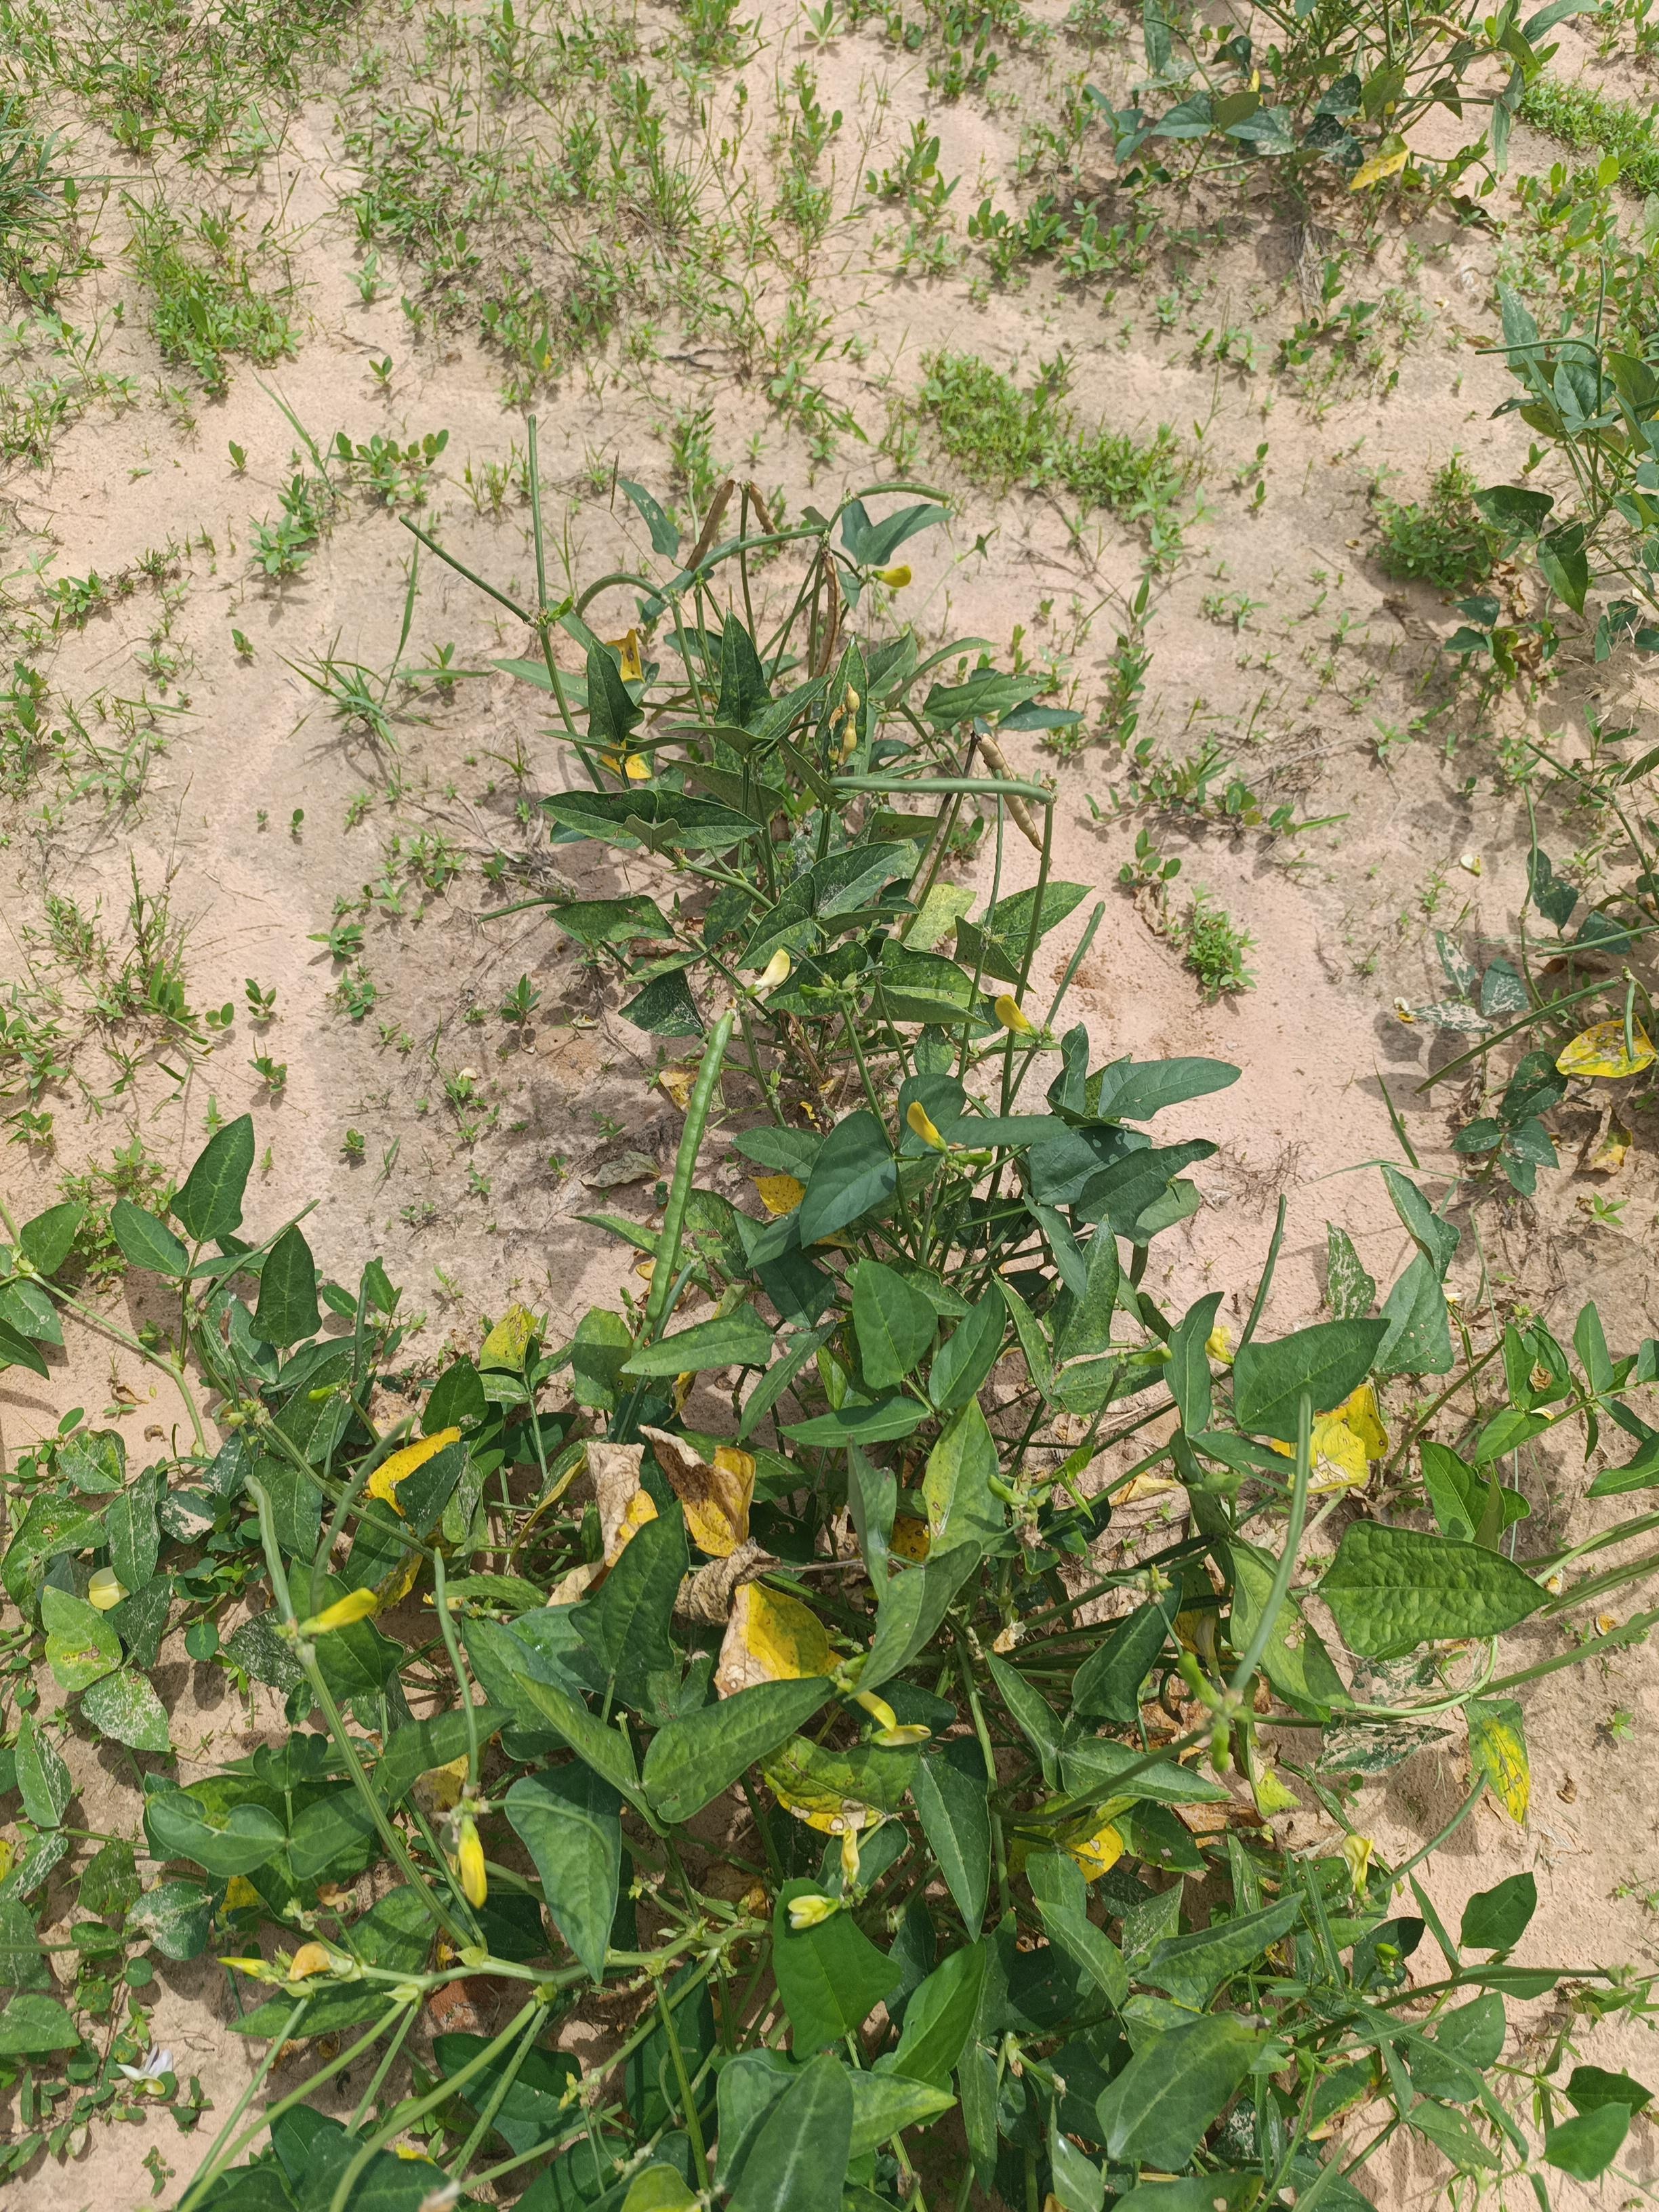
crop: cowpea
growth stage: maturity
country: Nigeria
